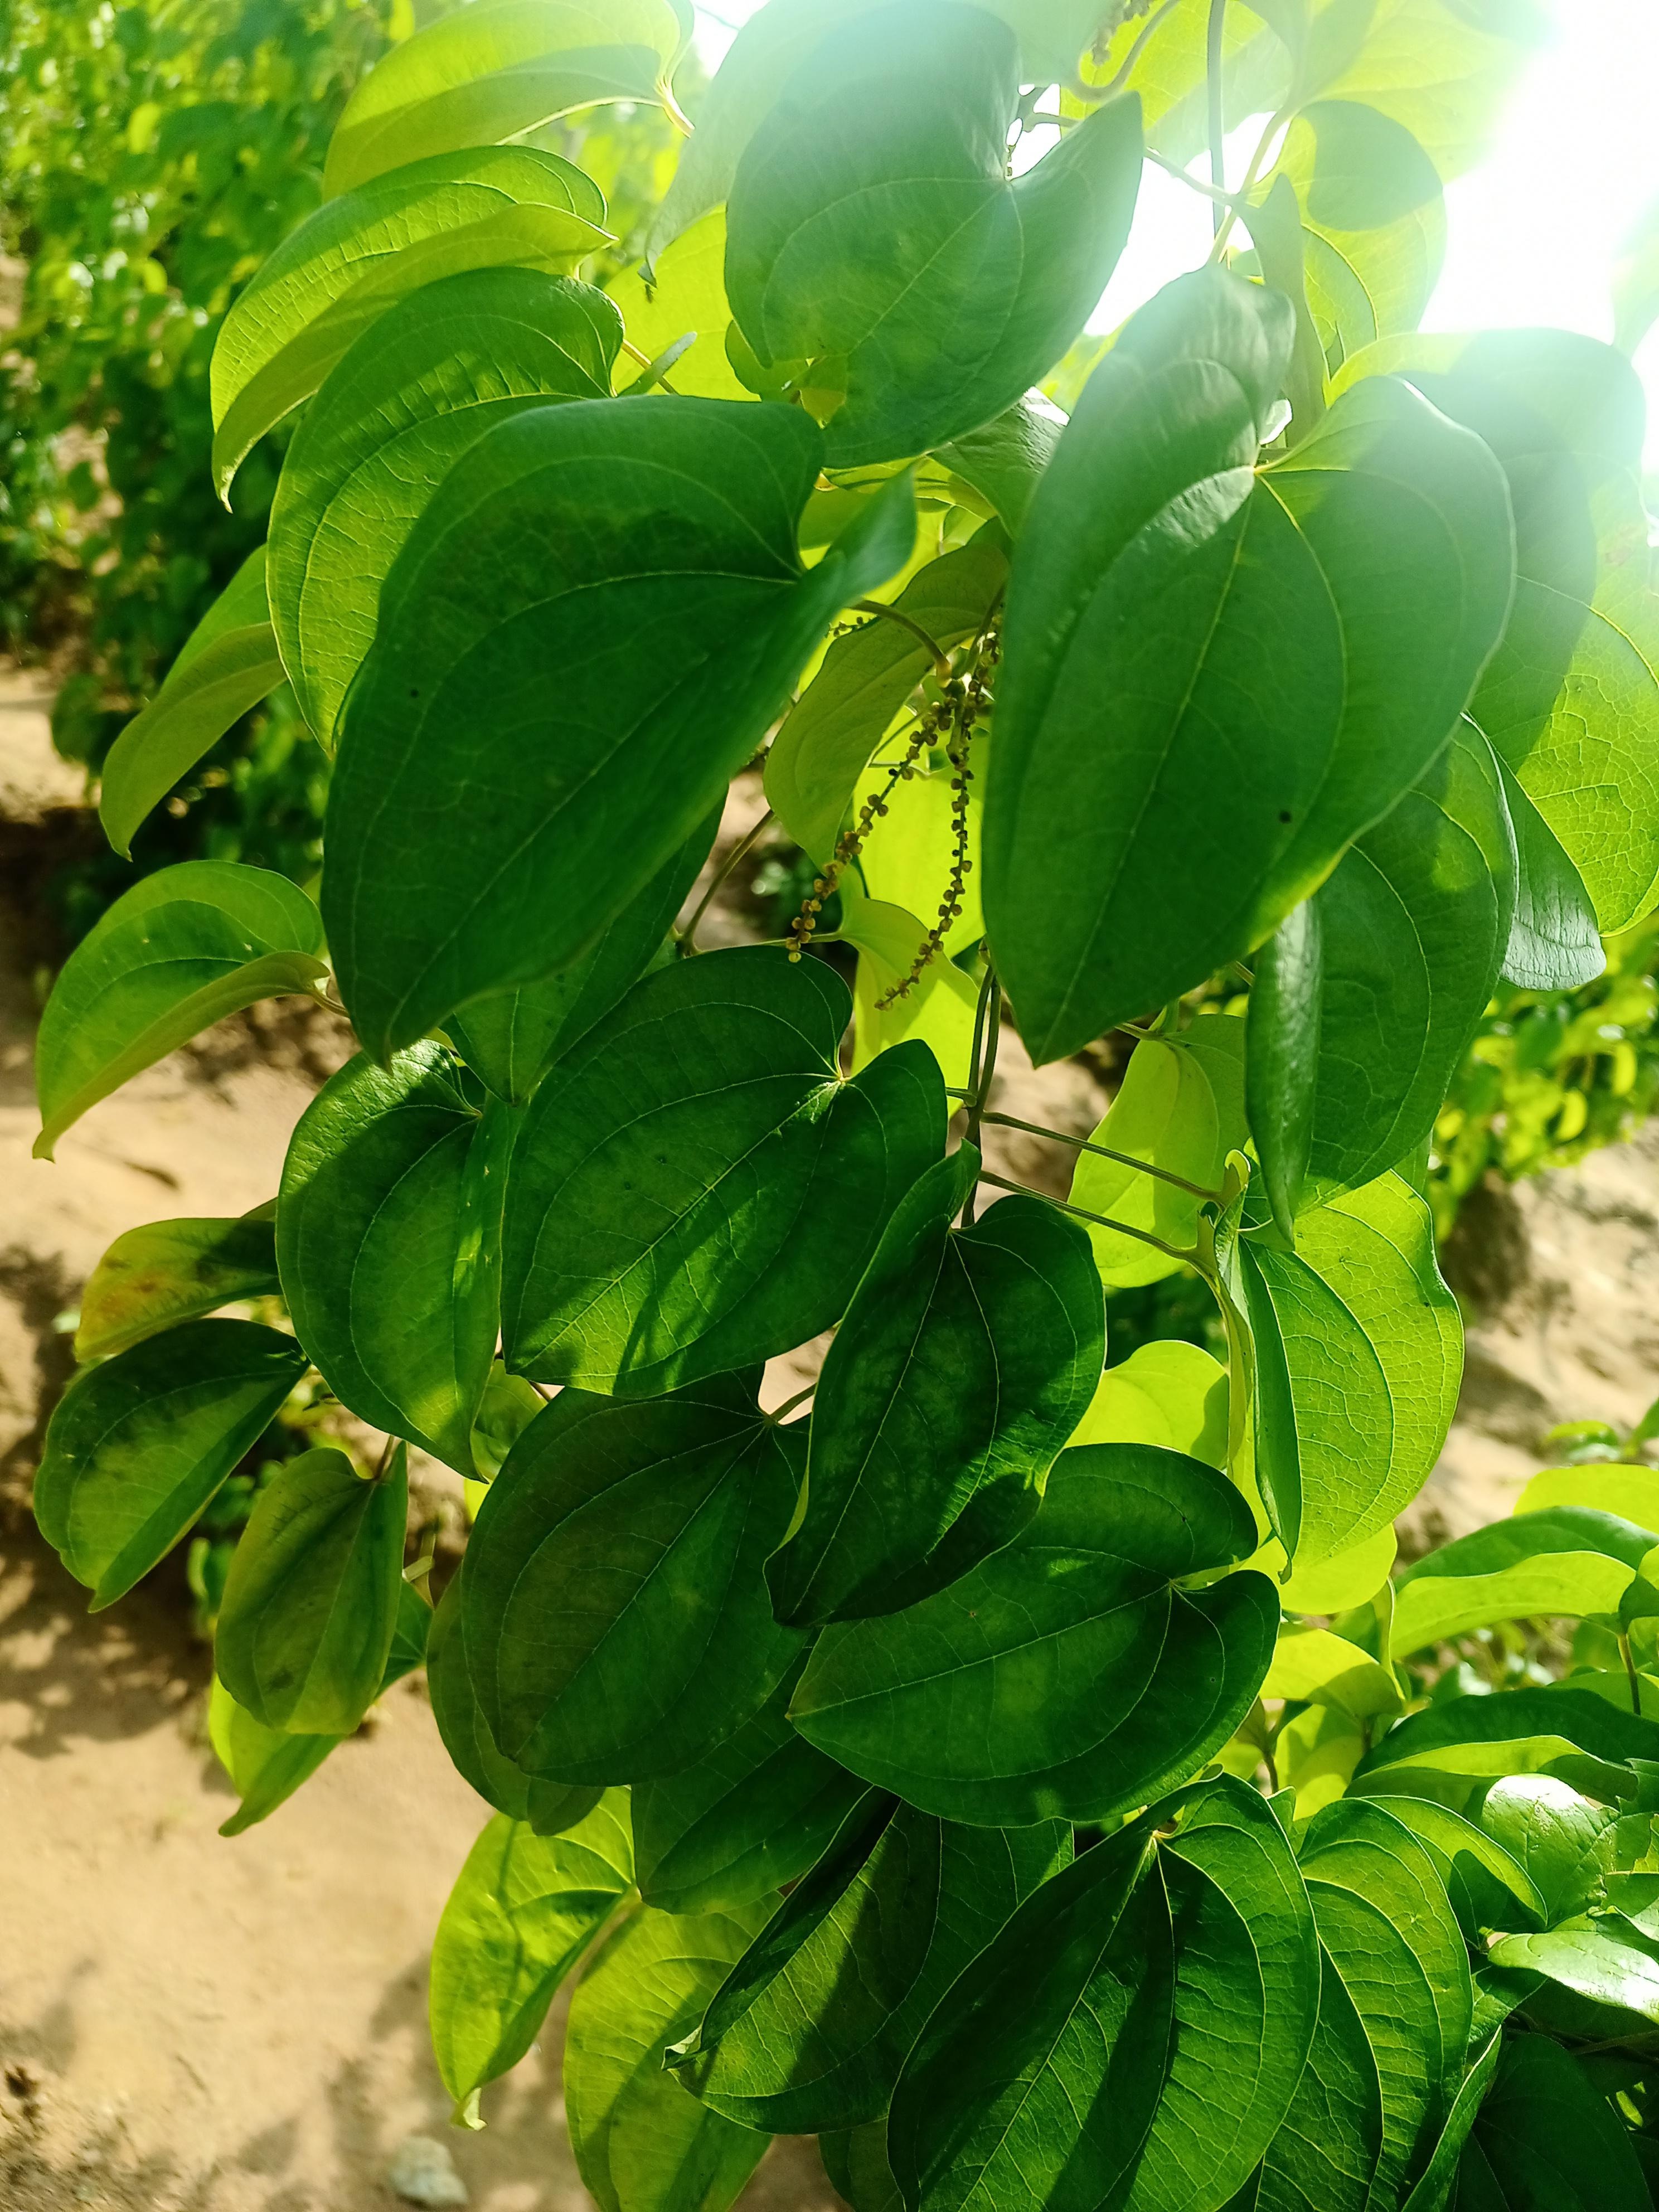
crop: yam
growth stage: vegetative
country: Nigeria
